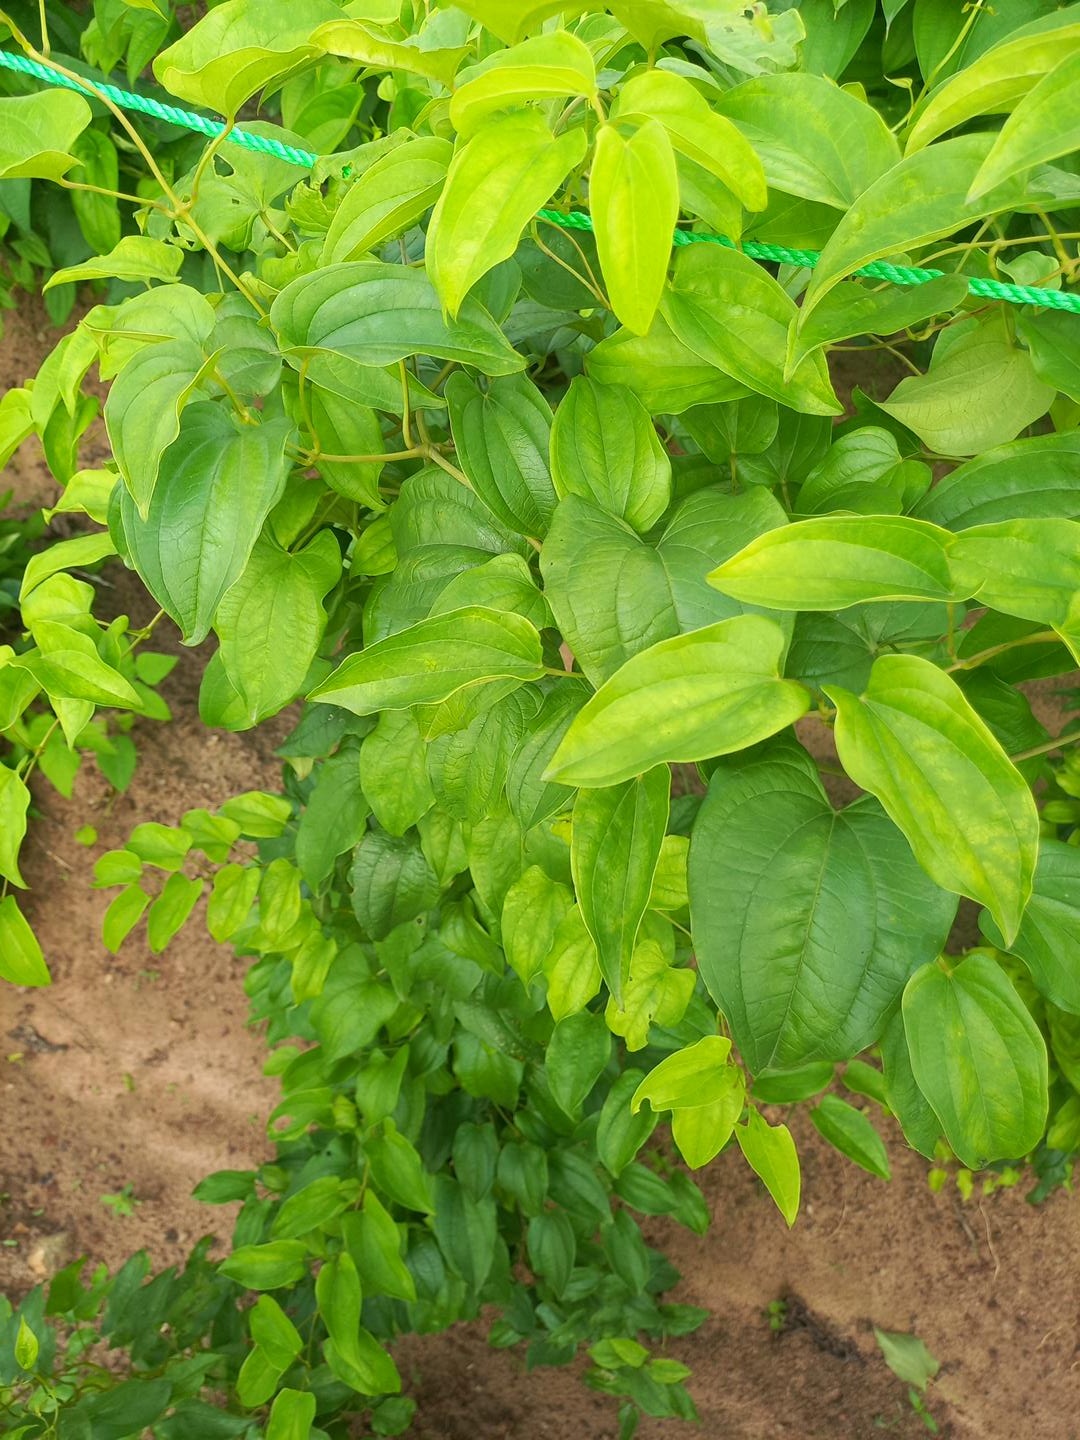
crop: yam
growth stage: vegetative
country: Nigeria
